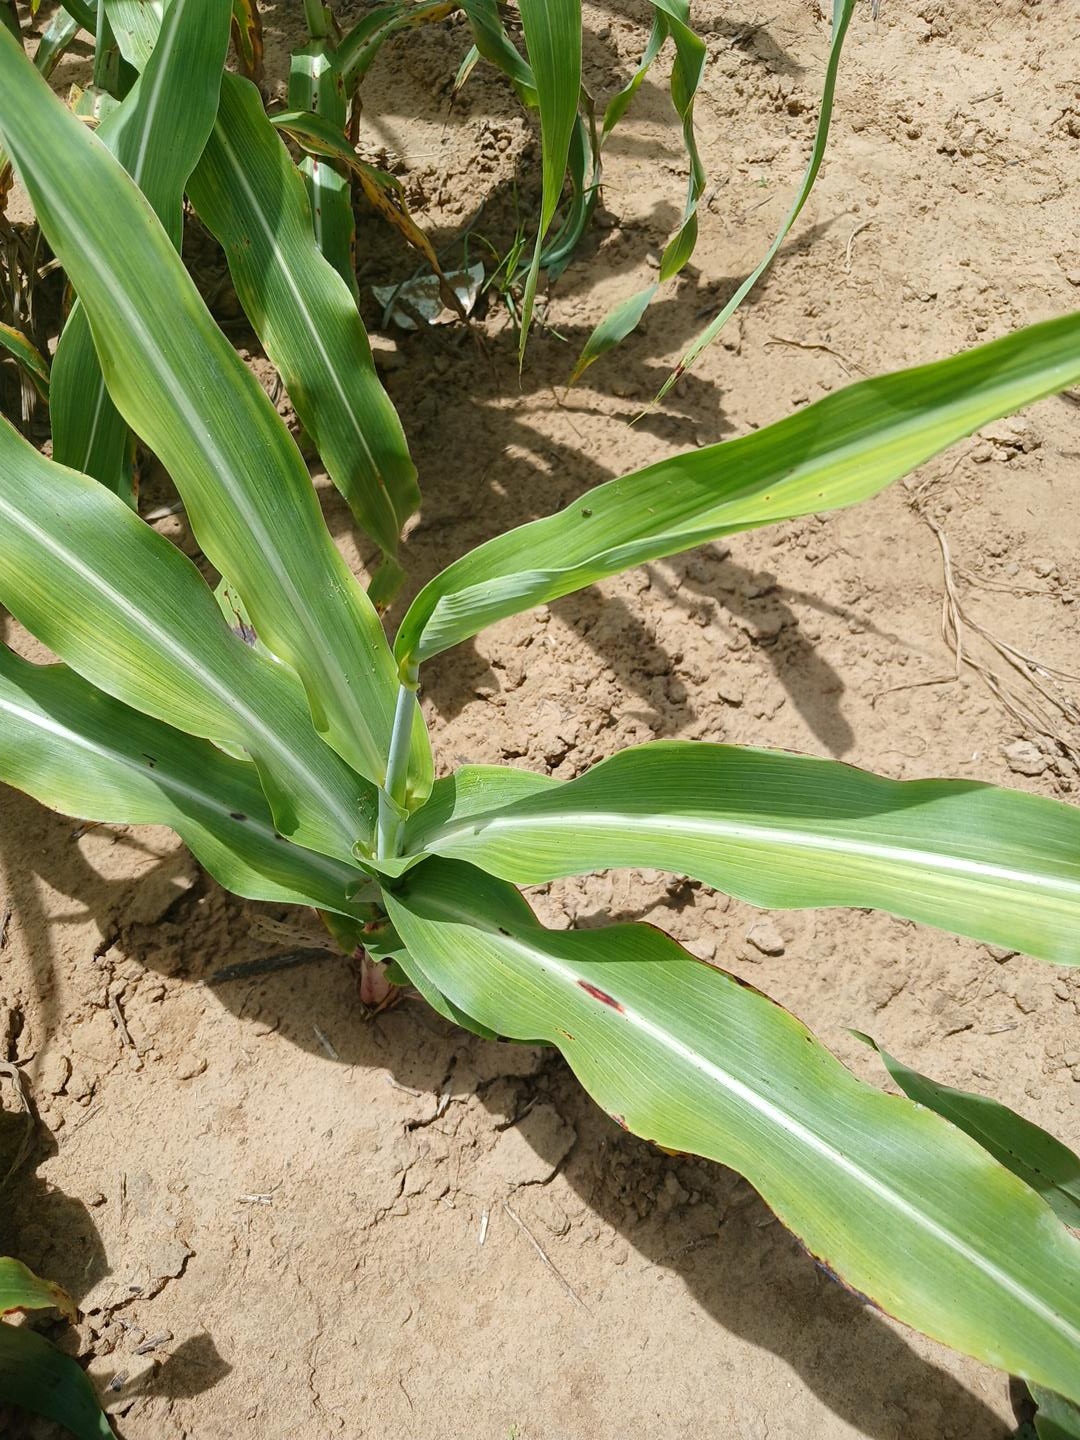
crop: sorghum
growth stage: heading tuber
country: Senegal
